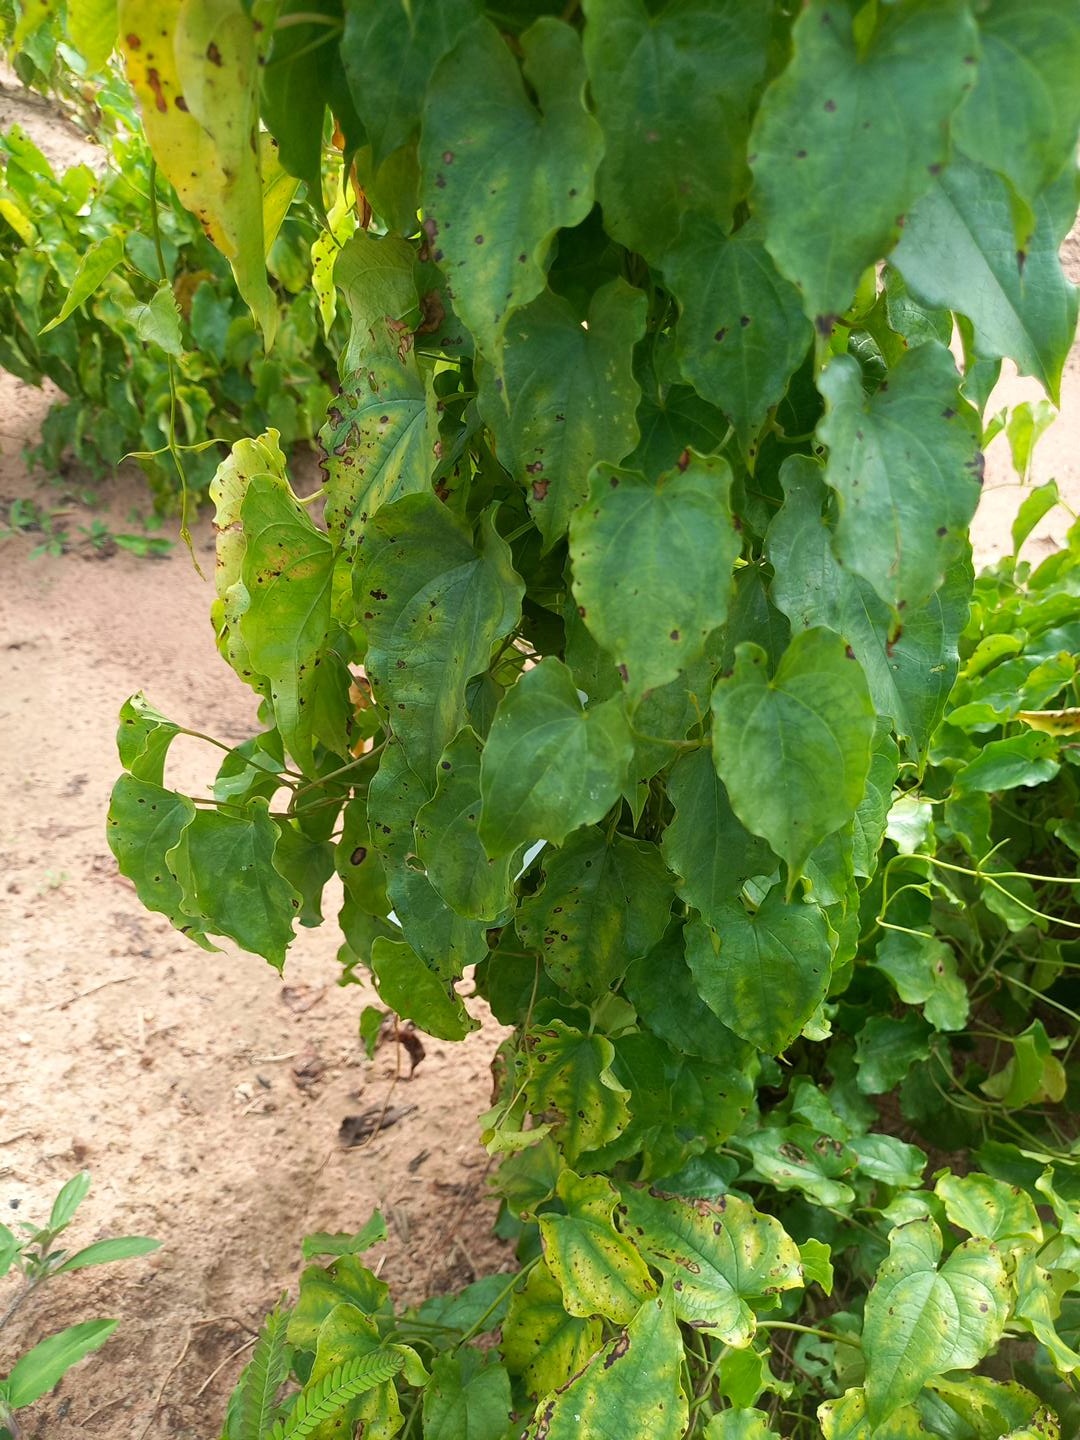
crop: yam
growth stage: vegetative
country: Nigeria
